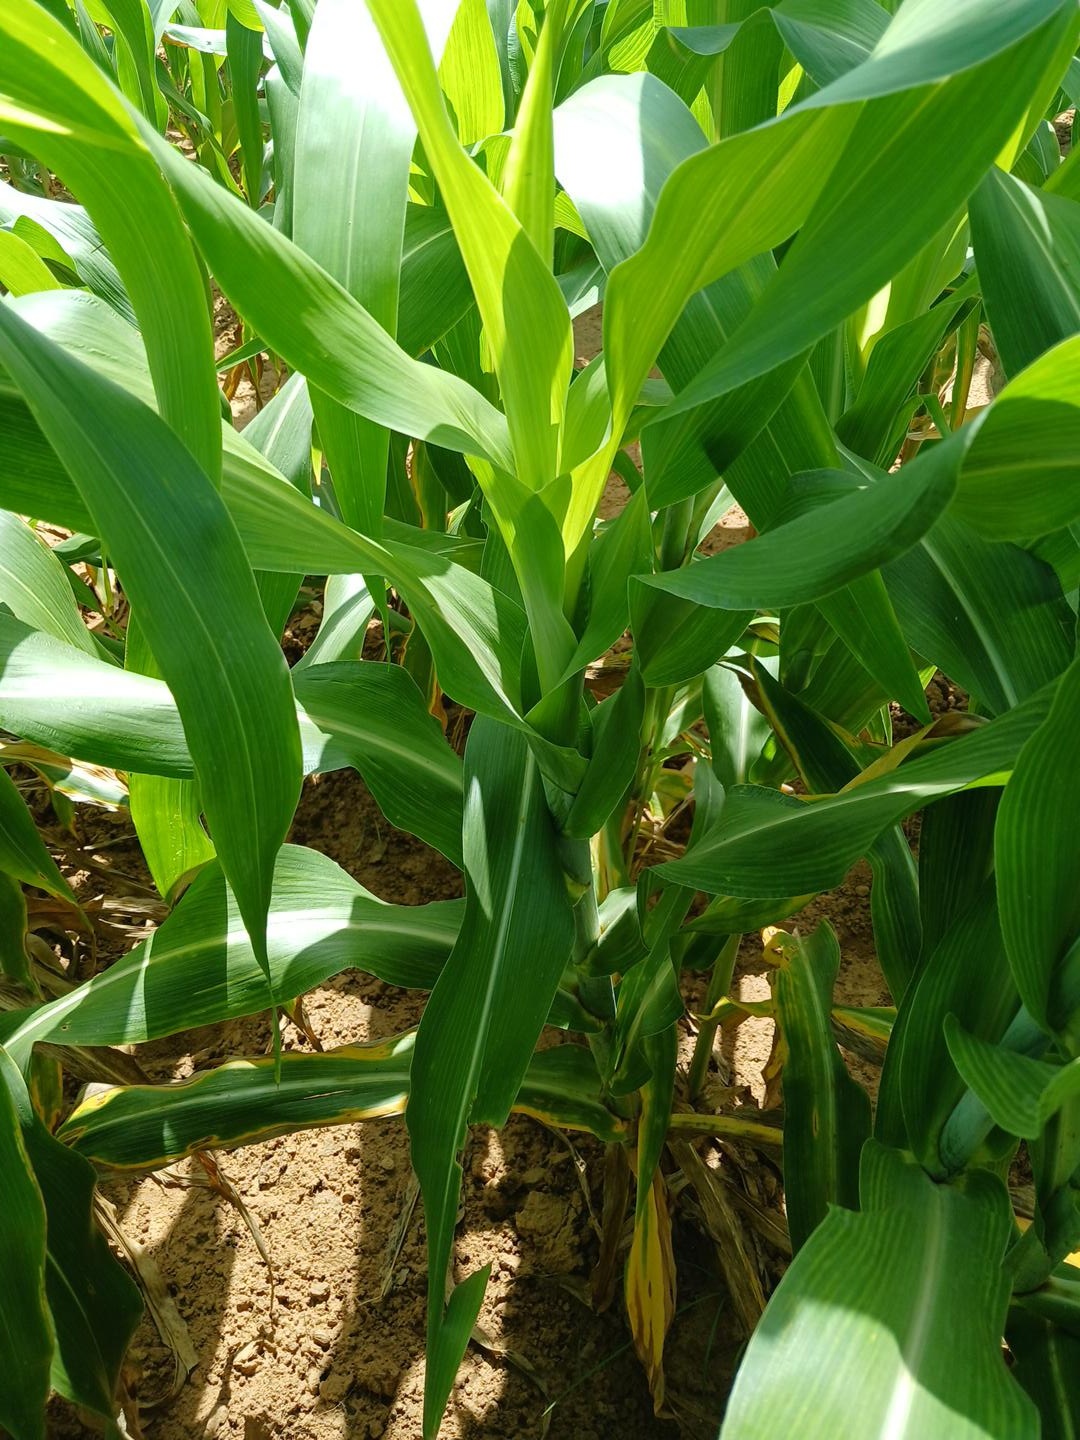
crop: sorghum
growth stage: vegetative
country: Senegal
